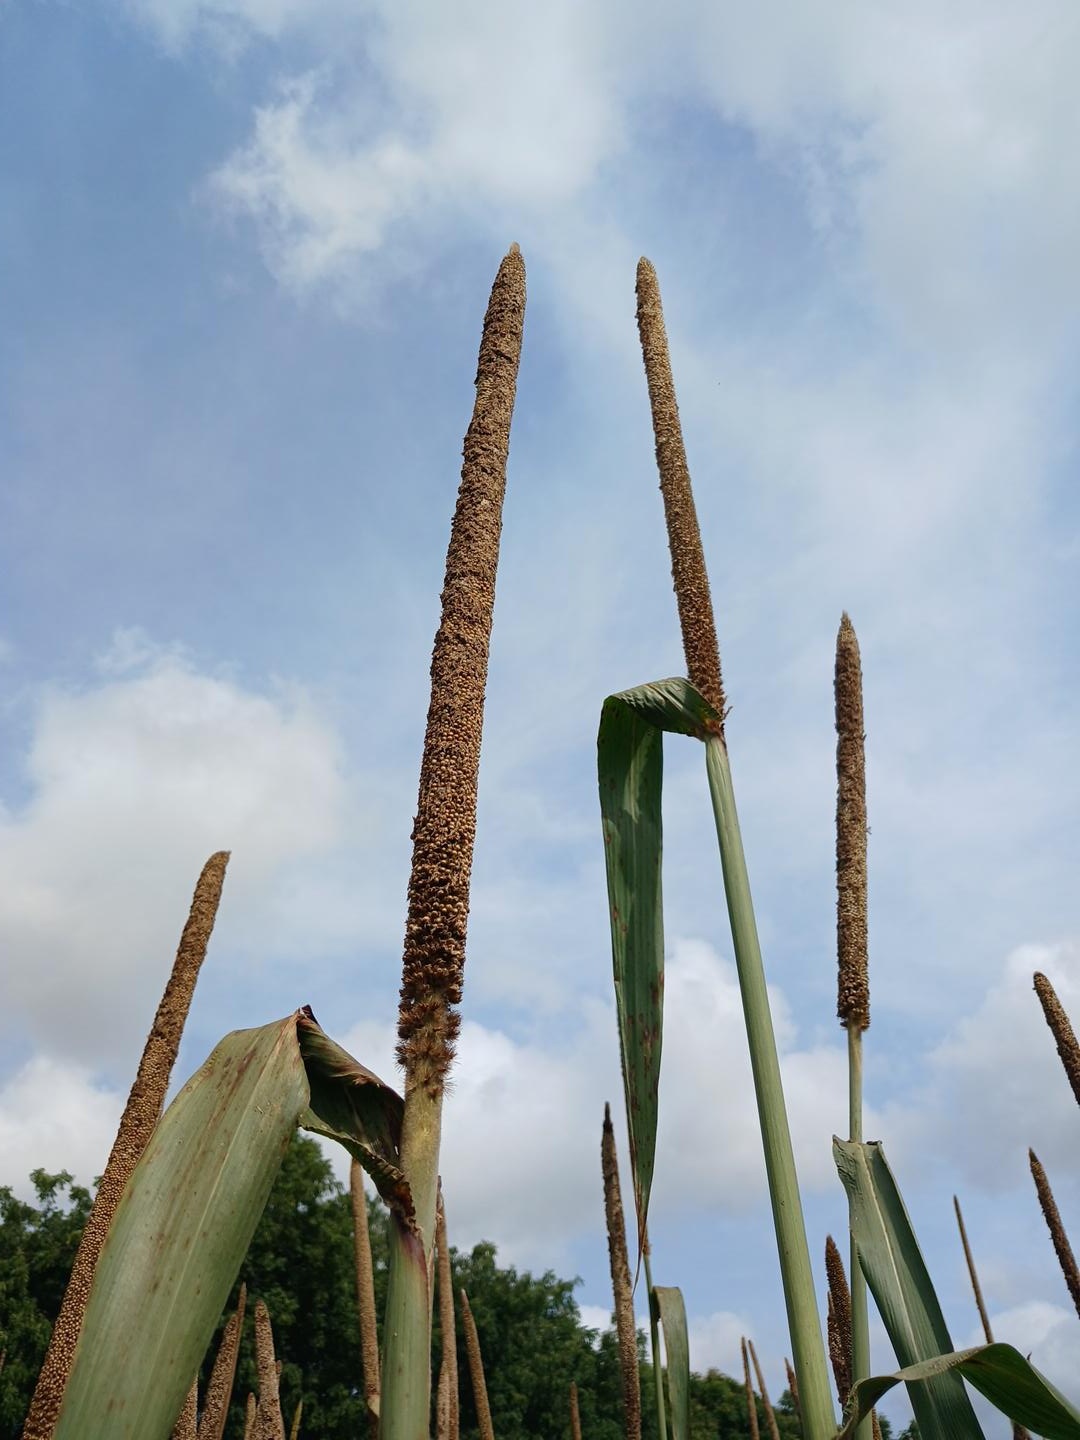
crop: pearl millet
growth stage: maturity
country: Senegal
